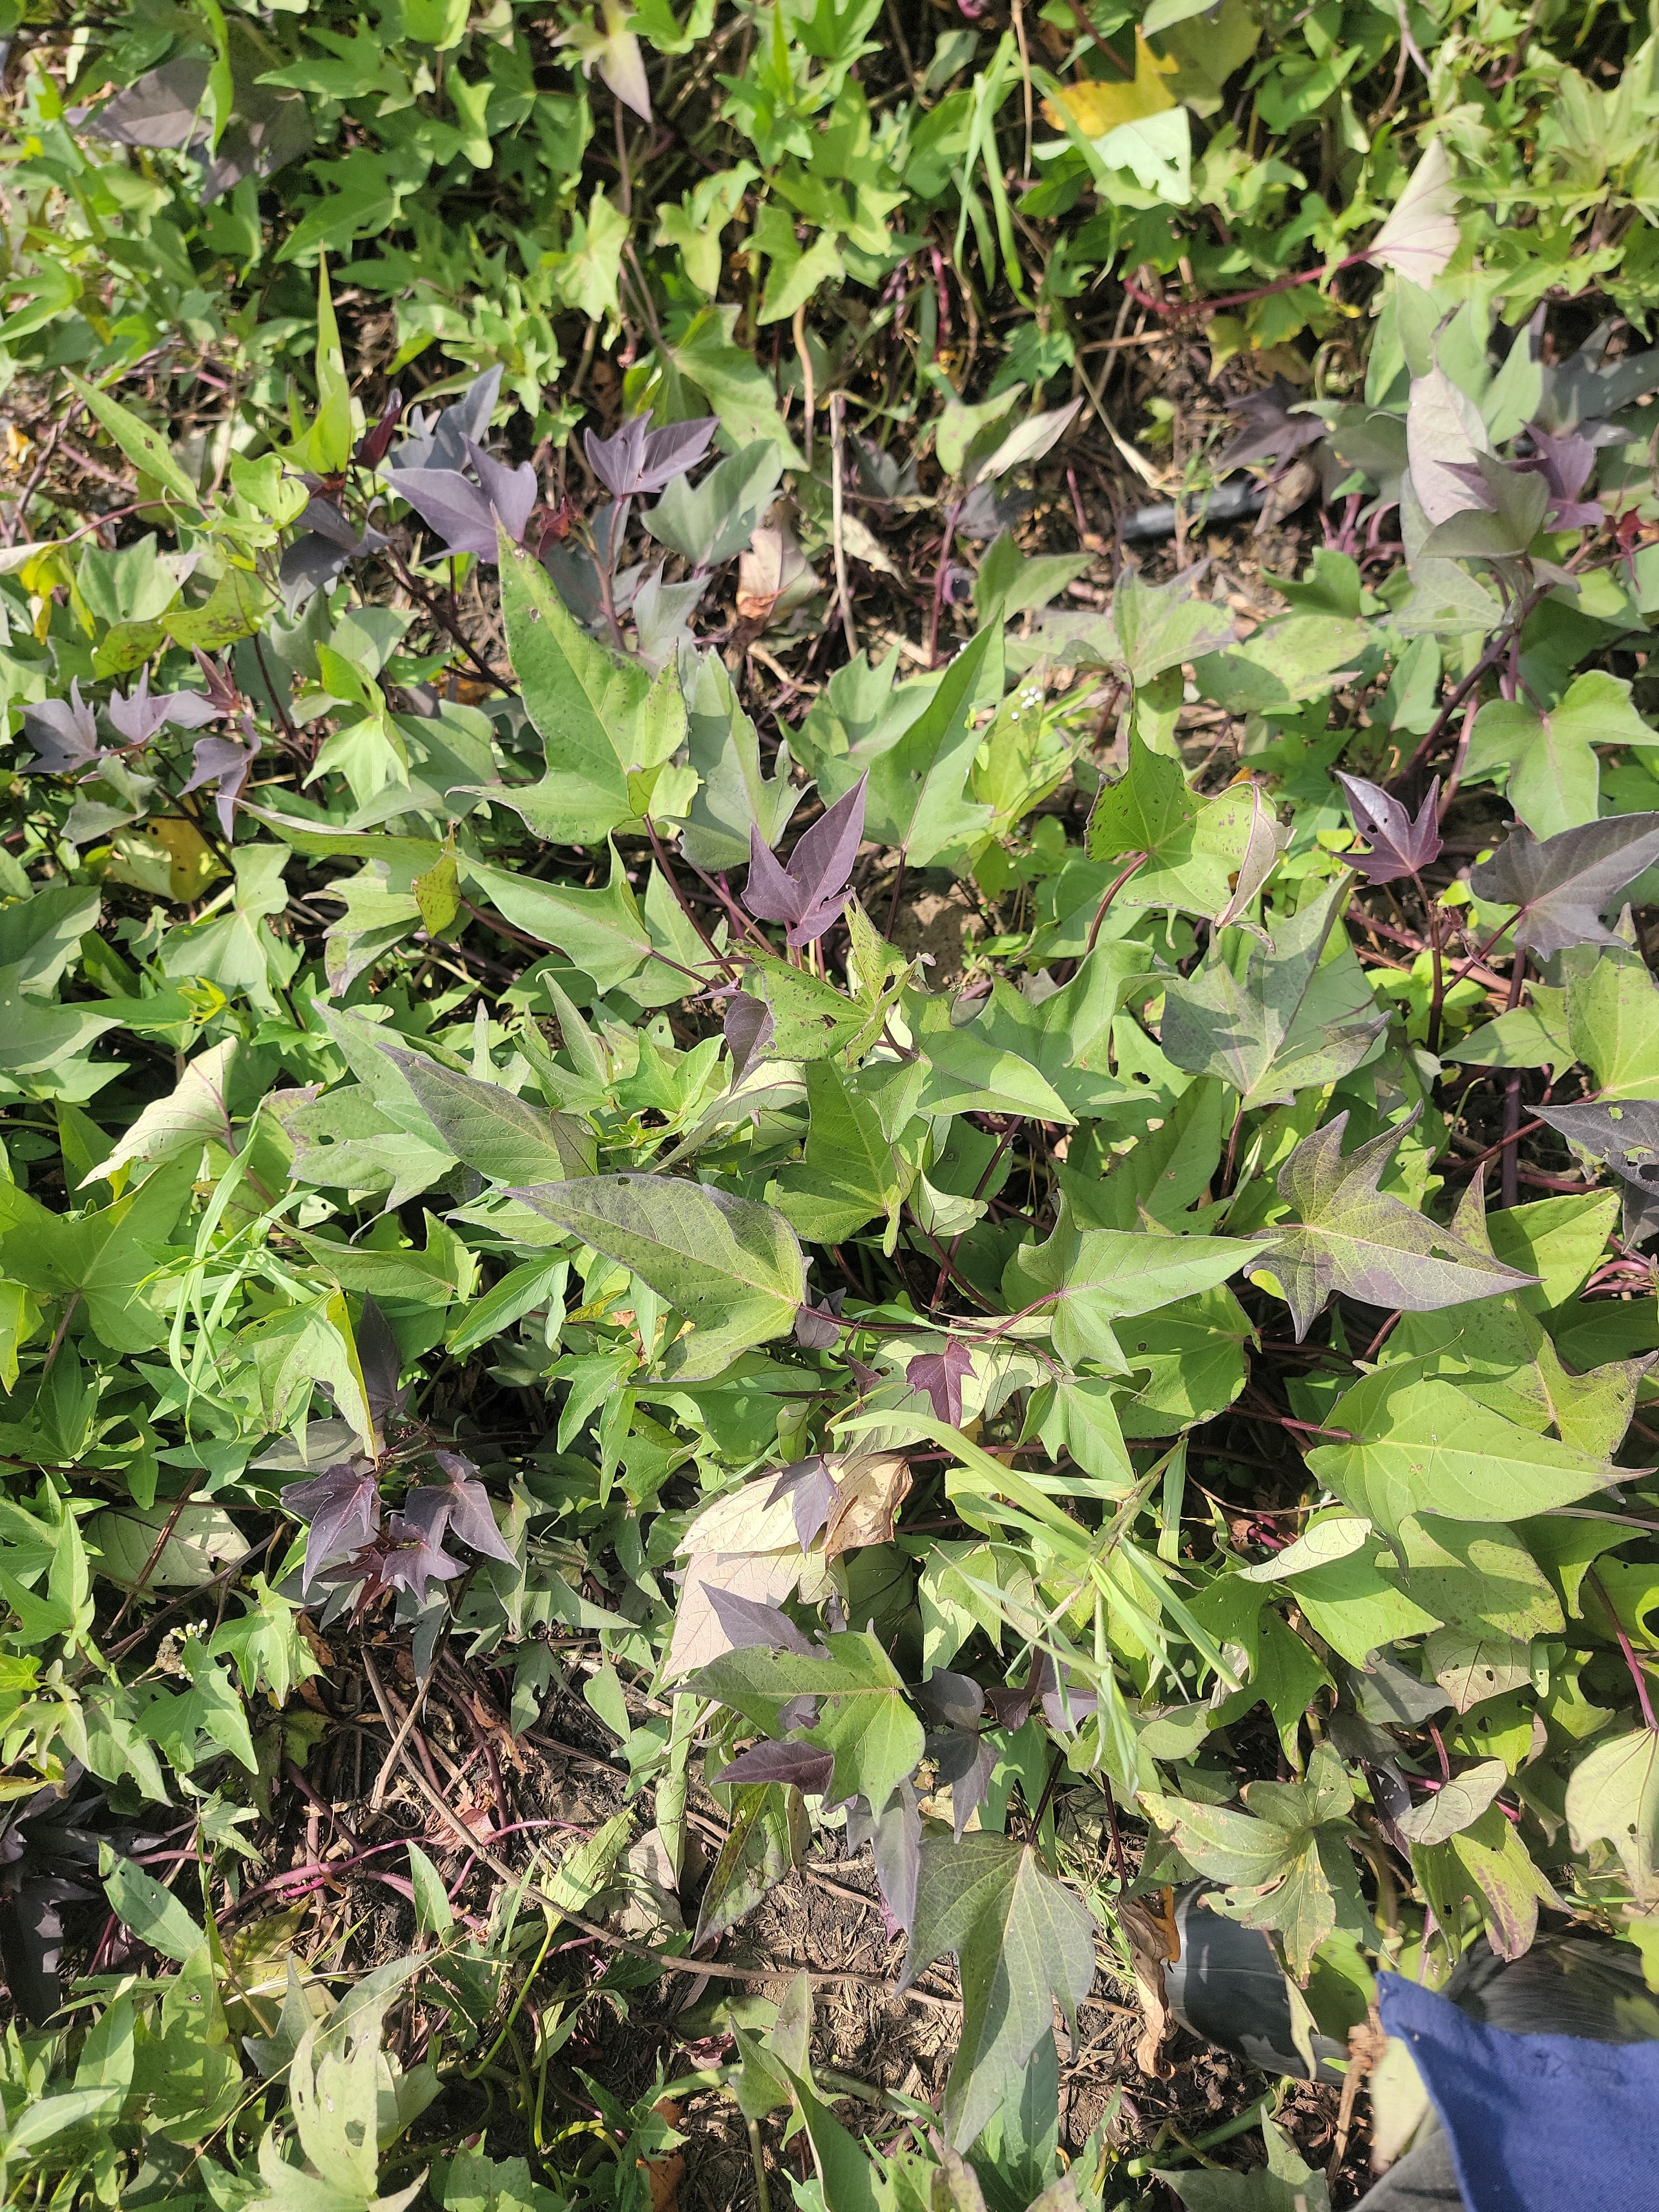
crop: sweet potato
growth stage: flowering
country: Tanzania
